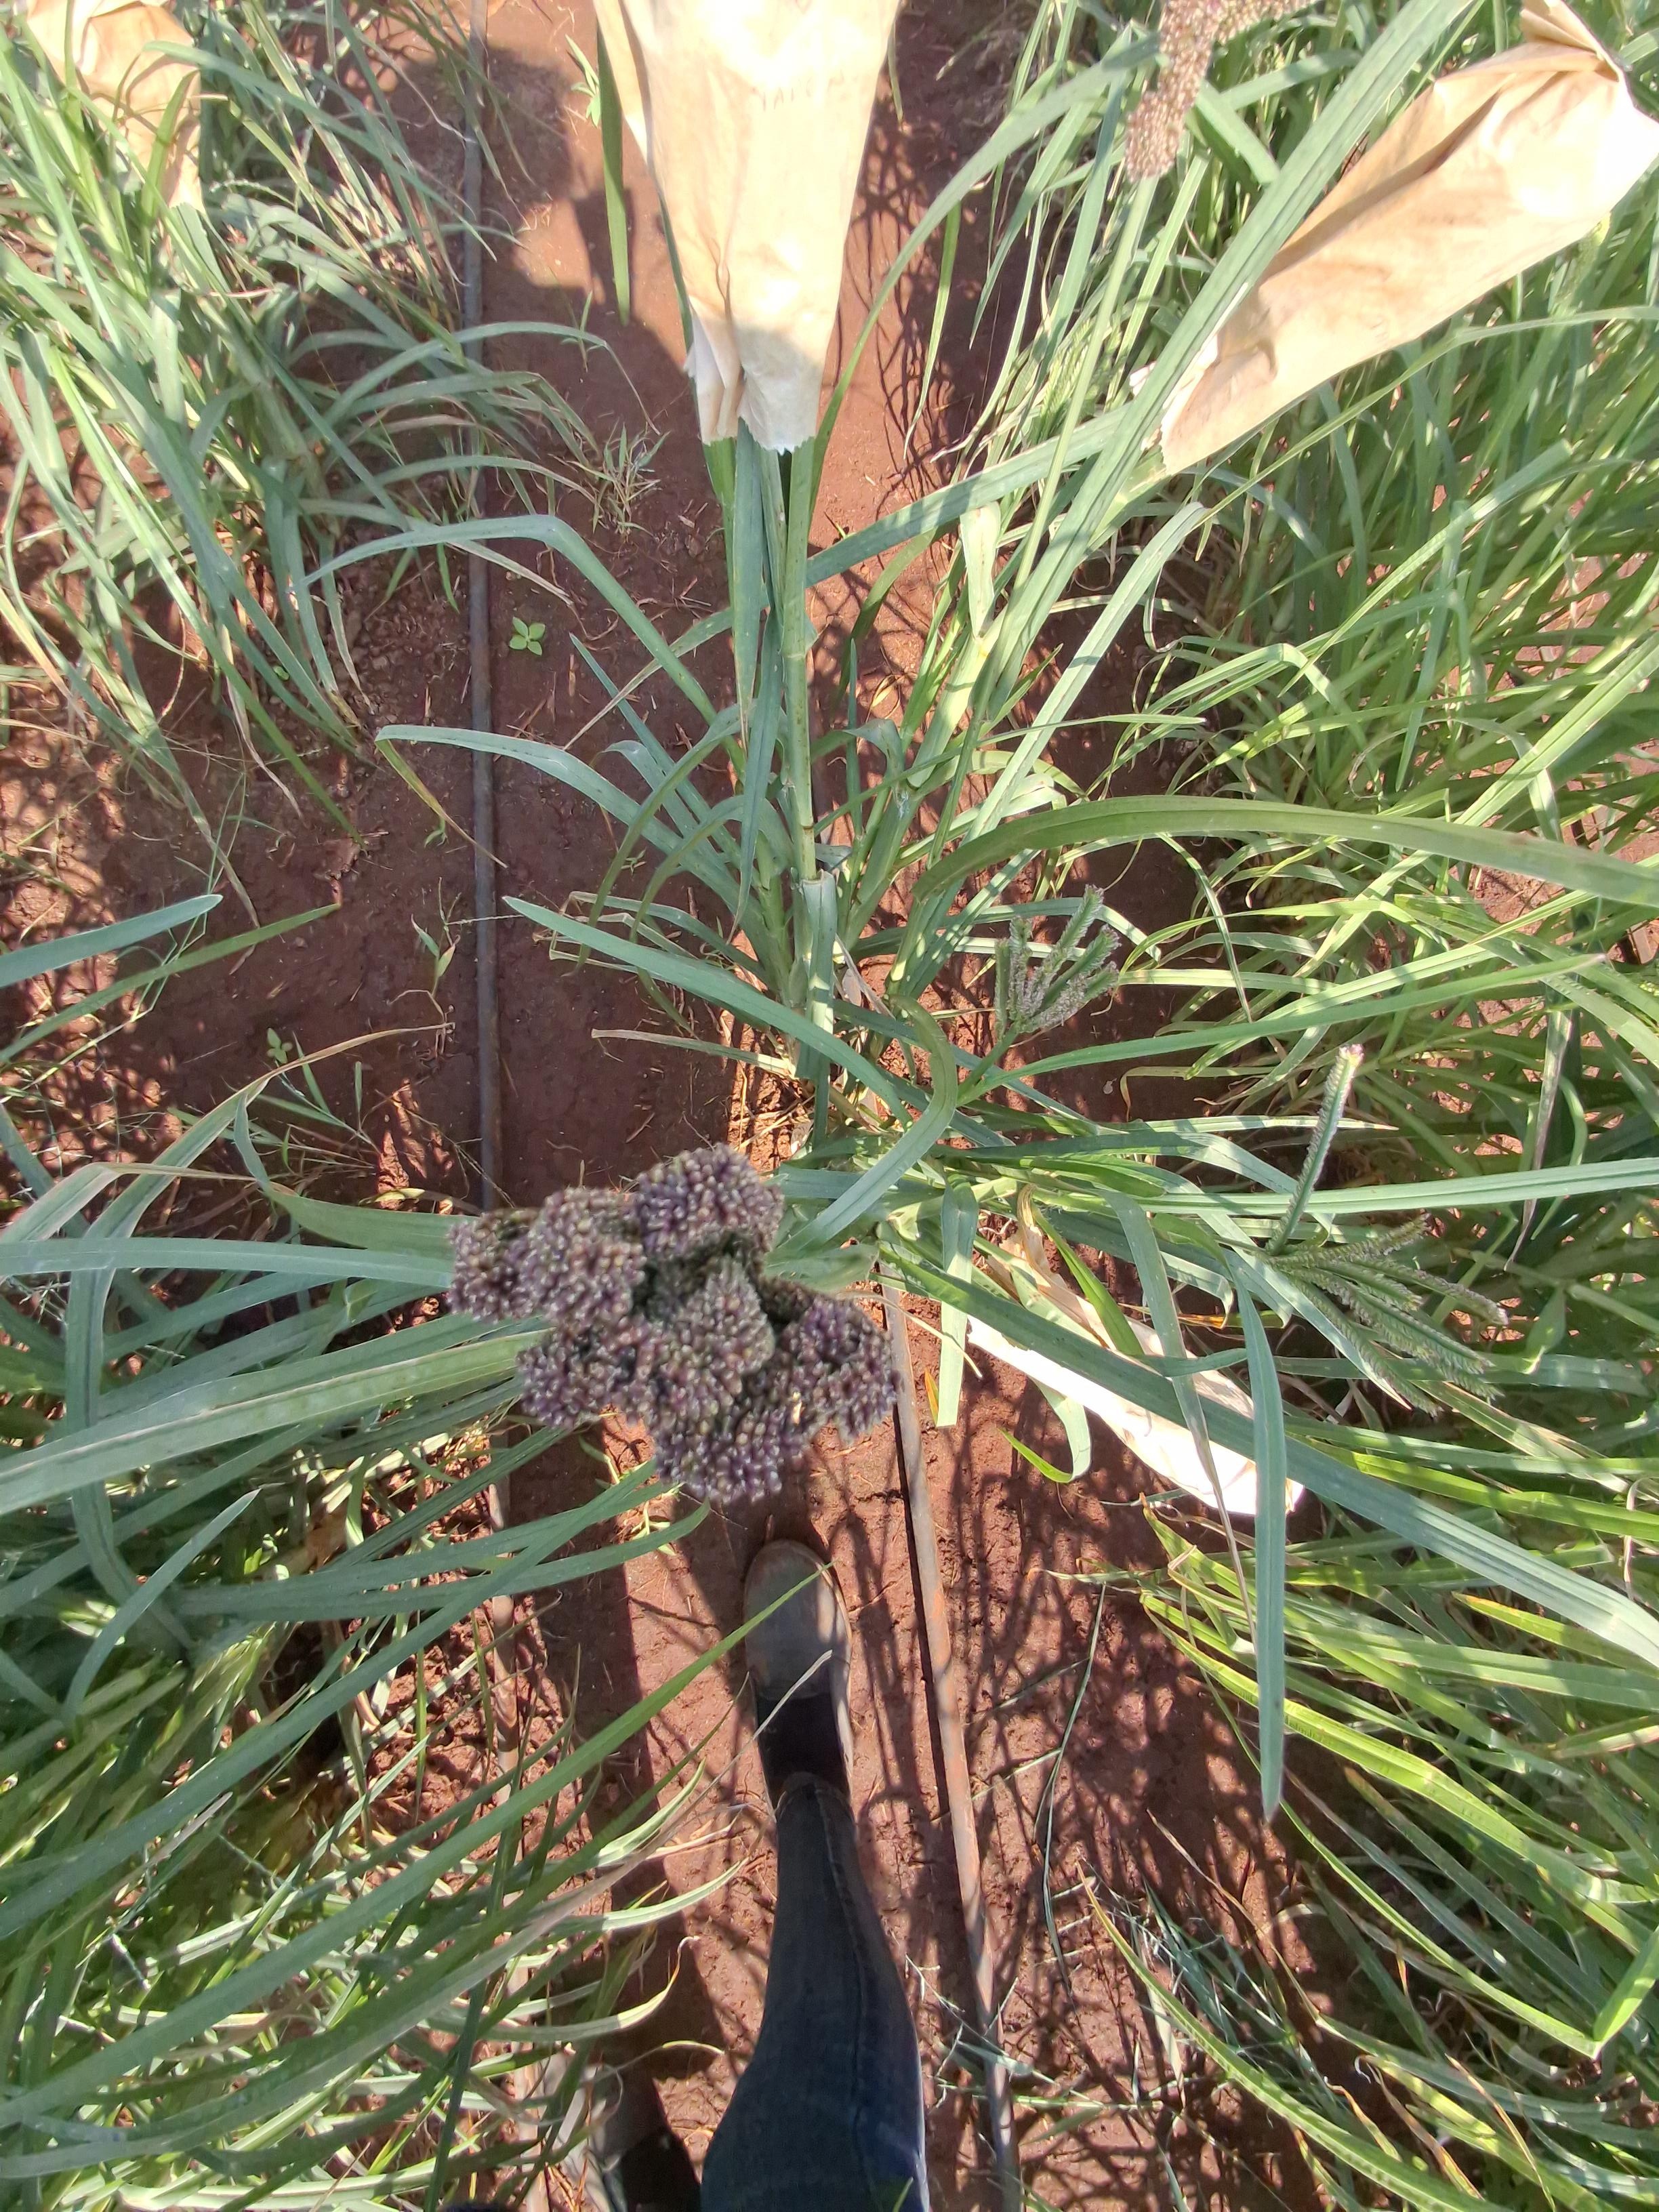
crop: chickpea
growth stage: flowering
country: Kenya
